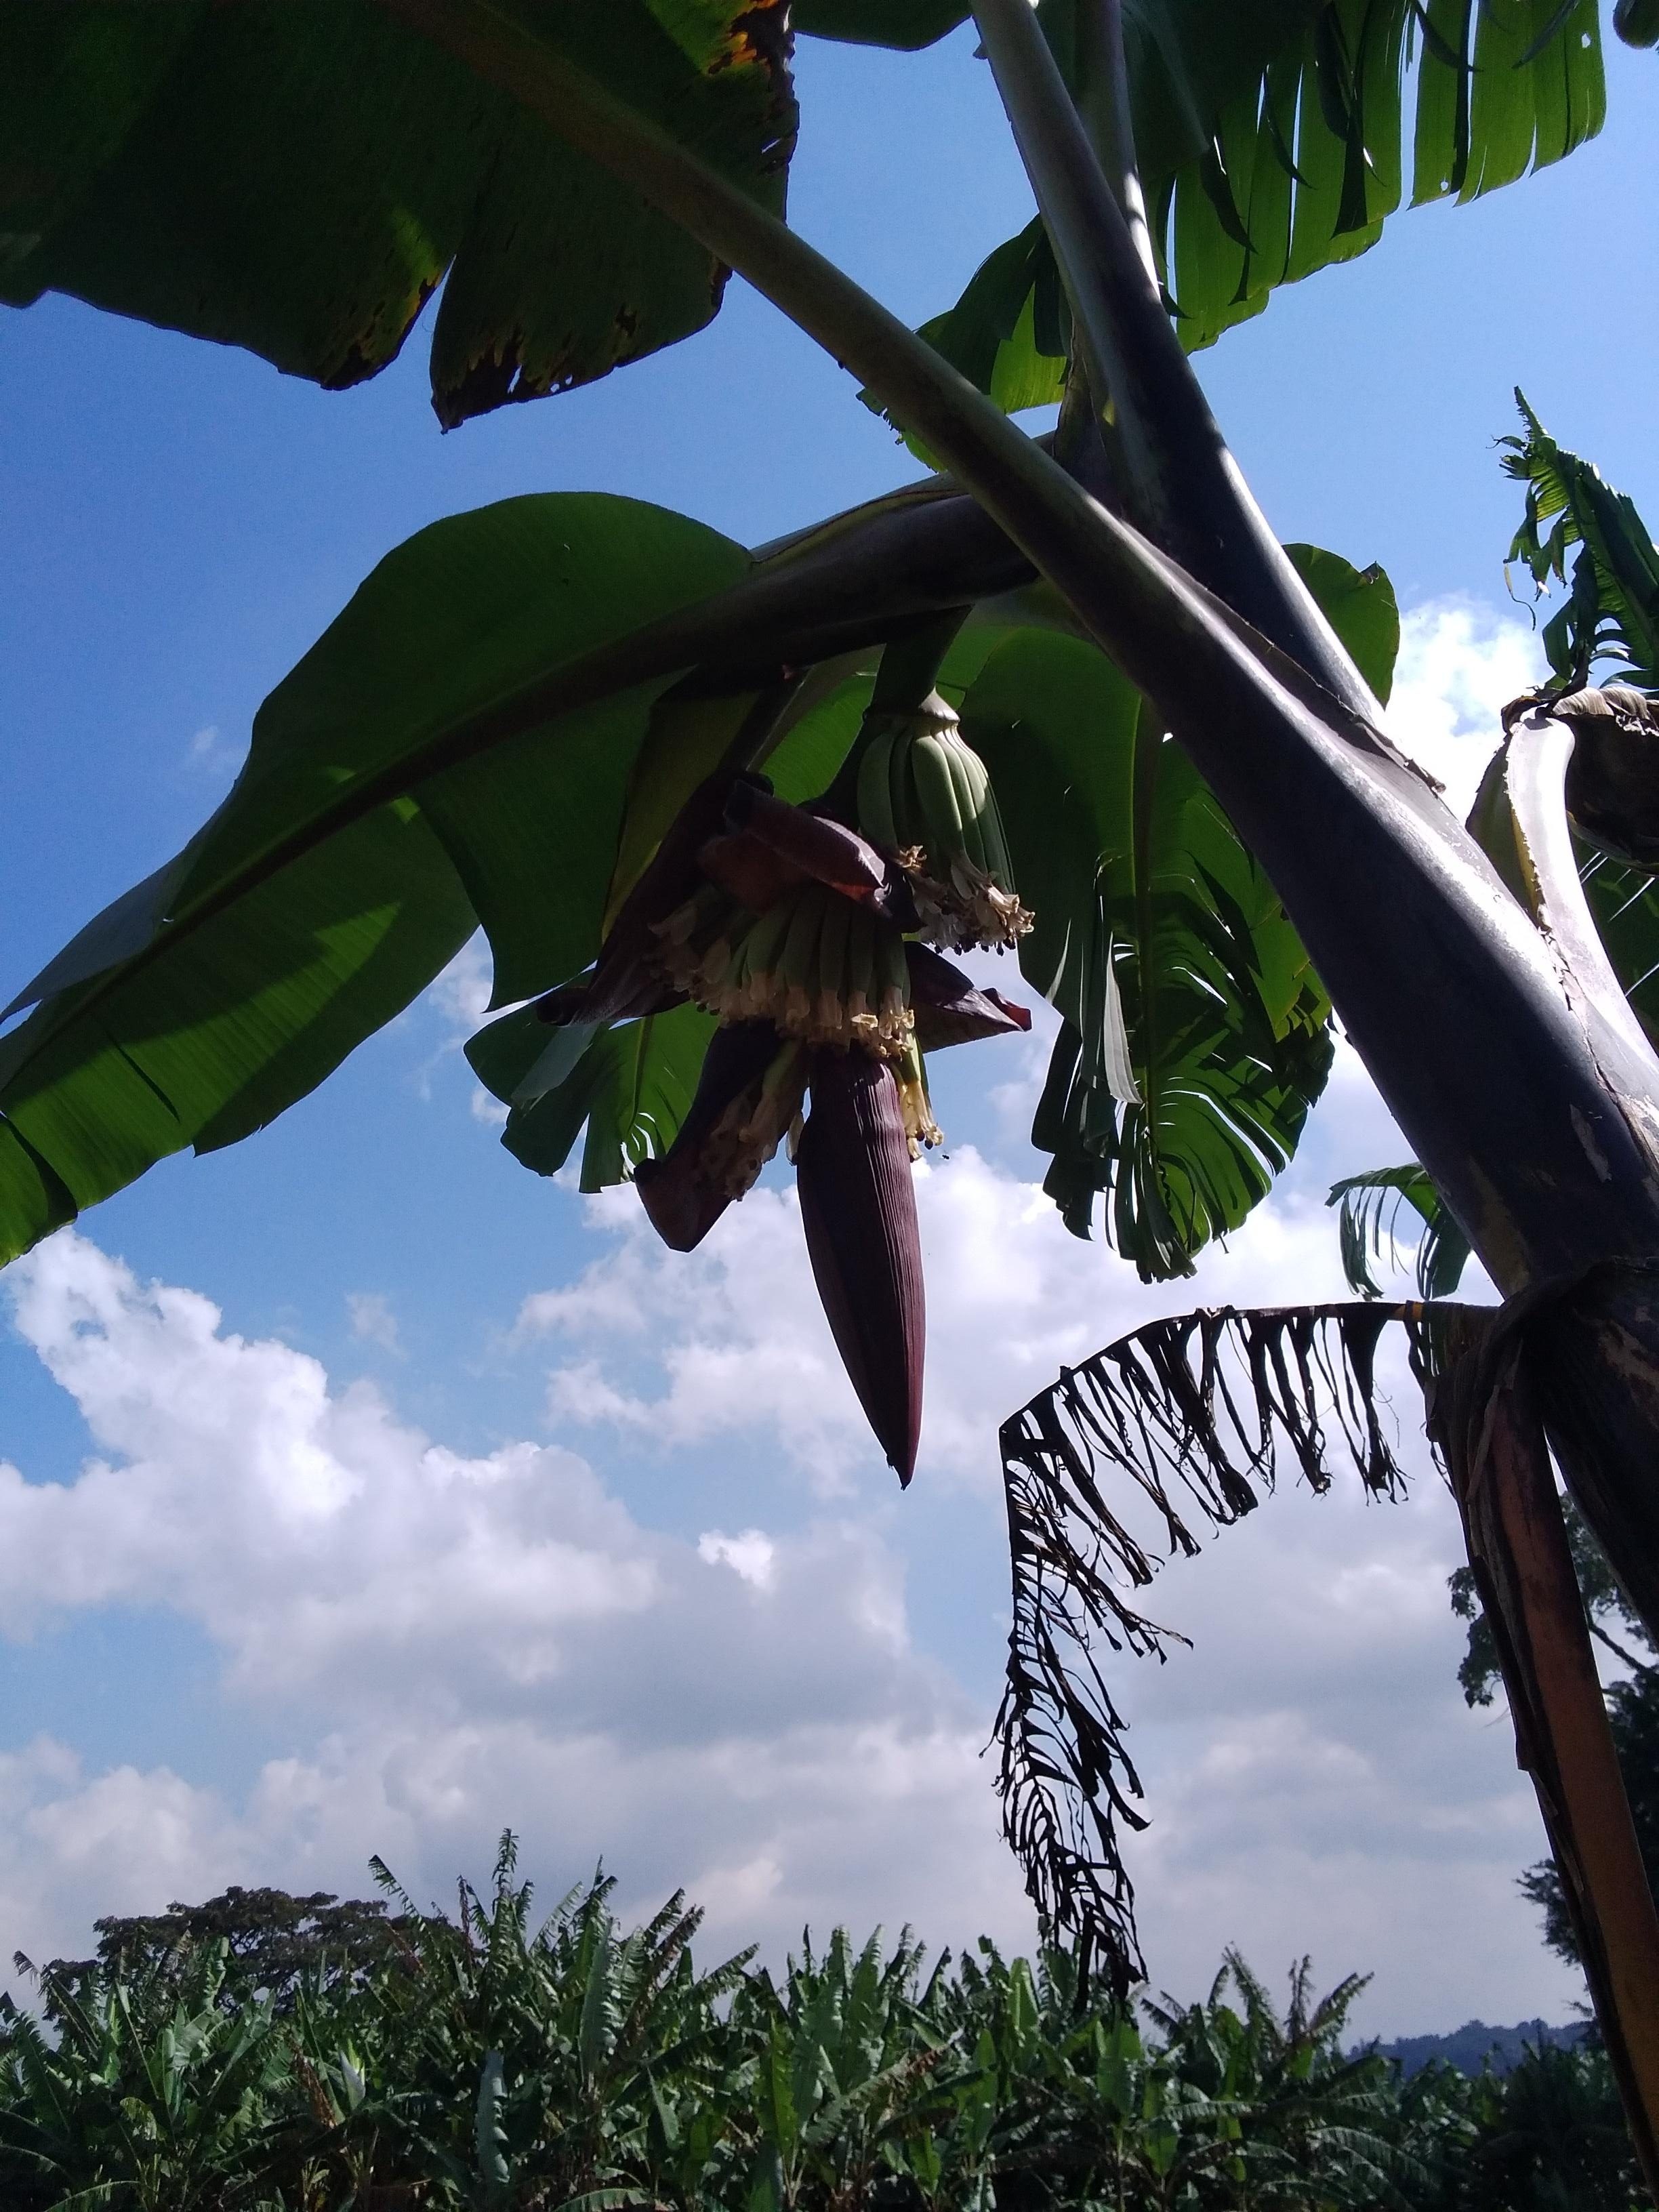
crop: banana
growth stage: flowering
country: Tanzania
